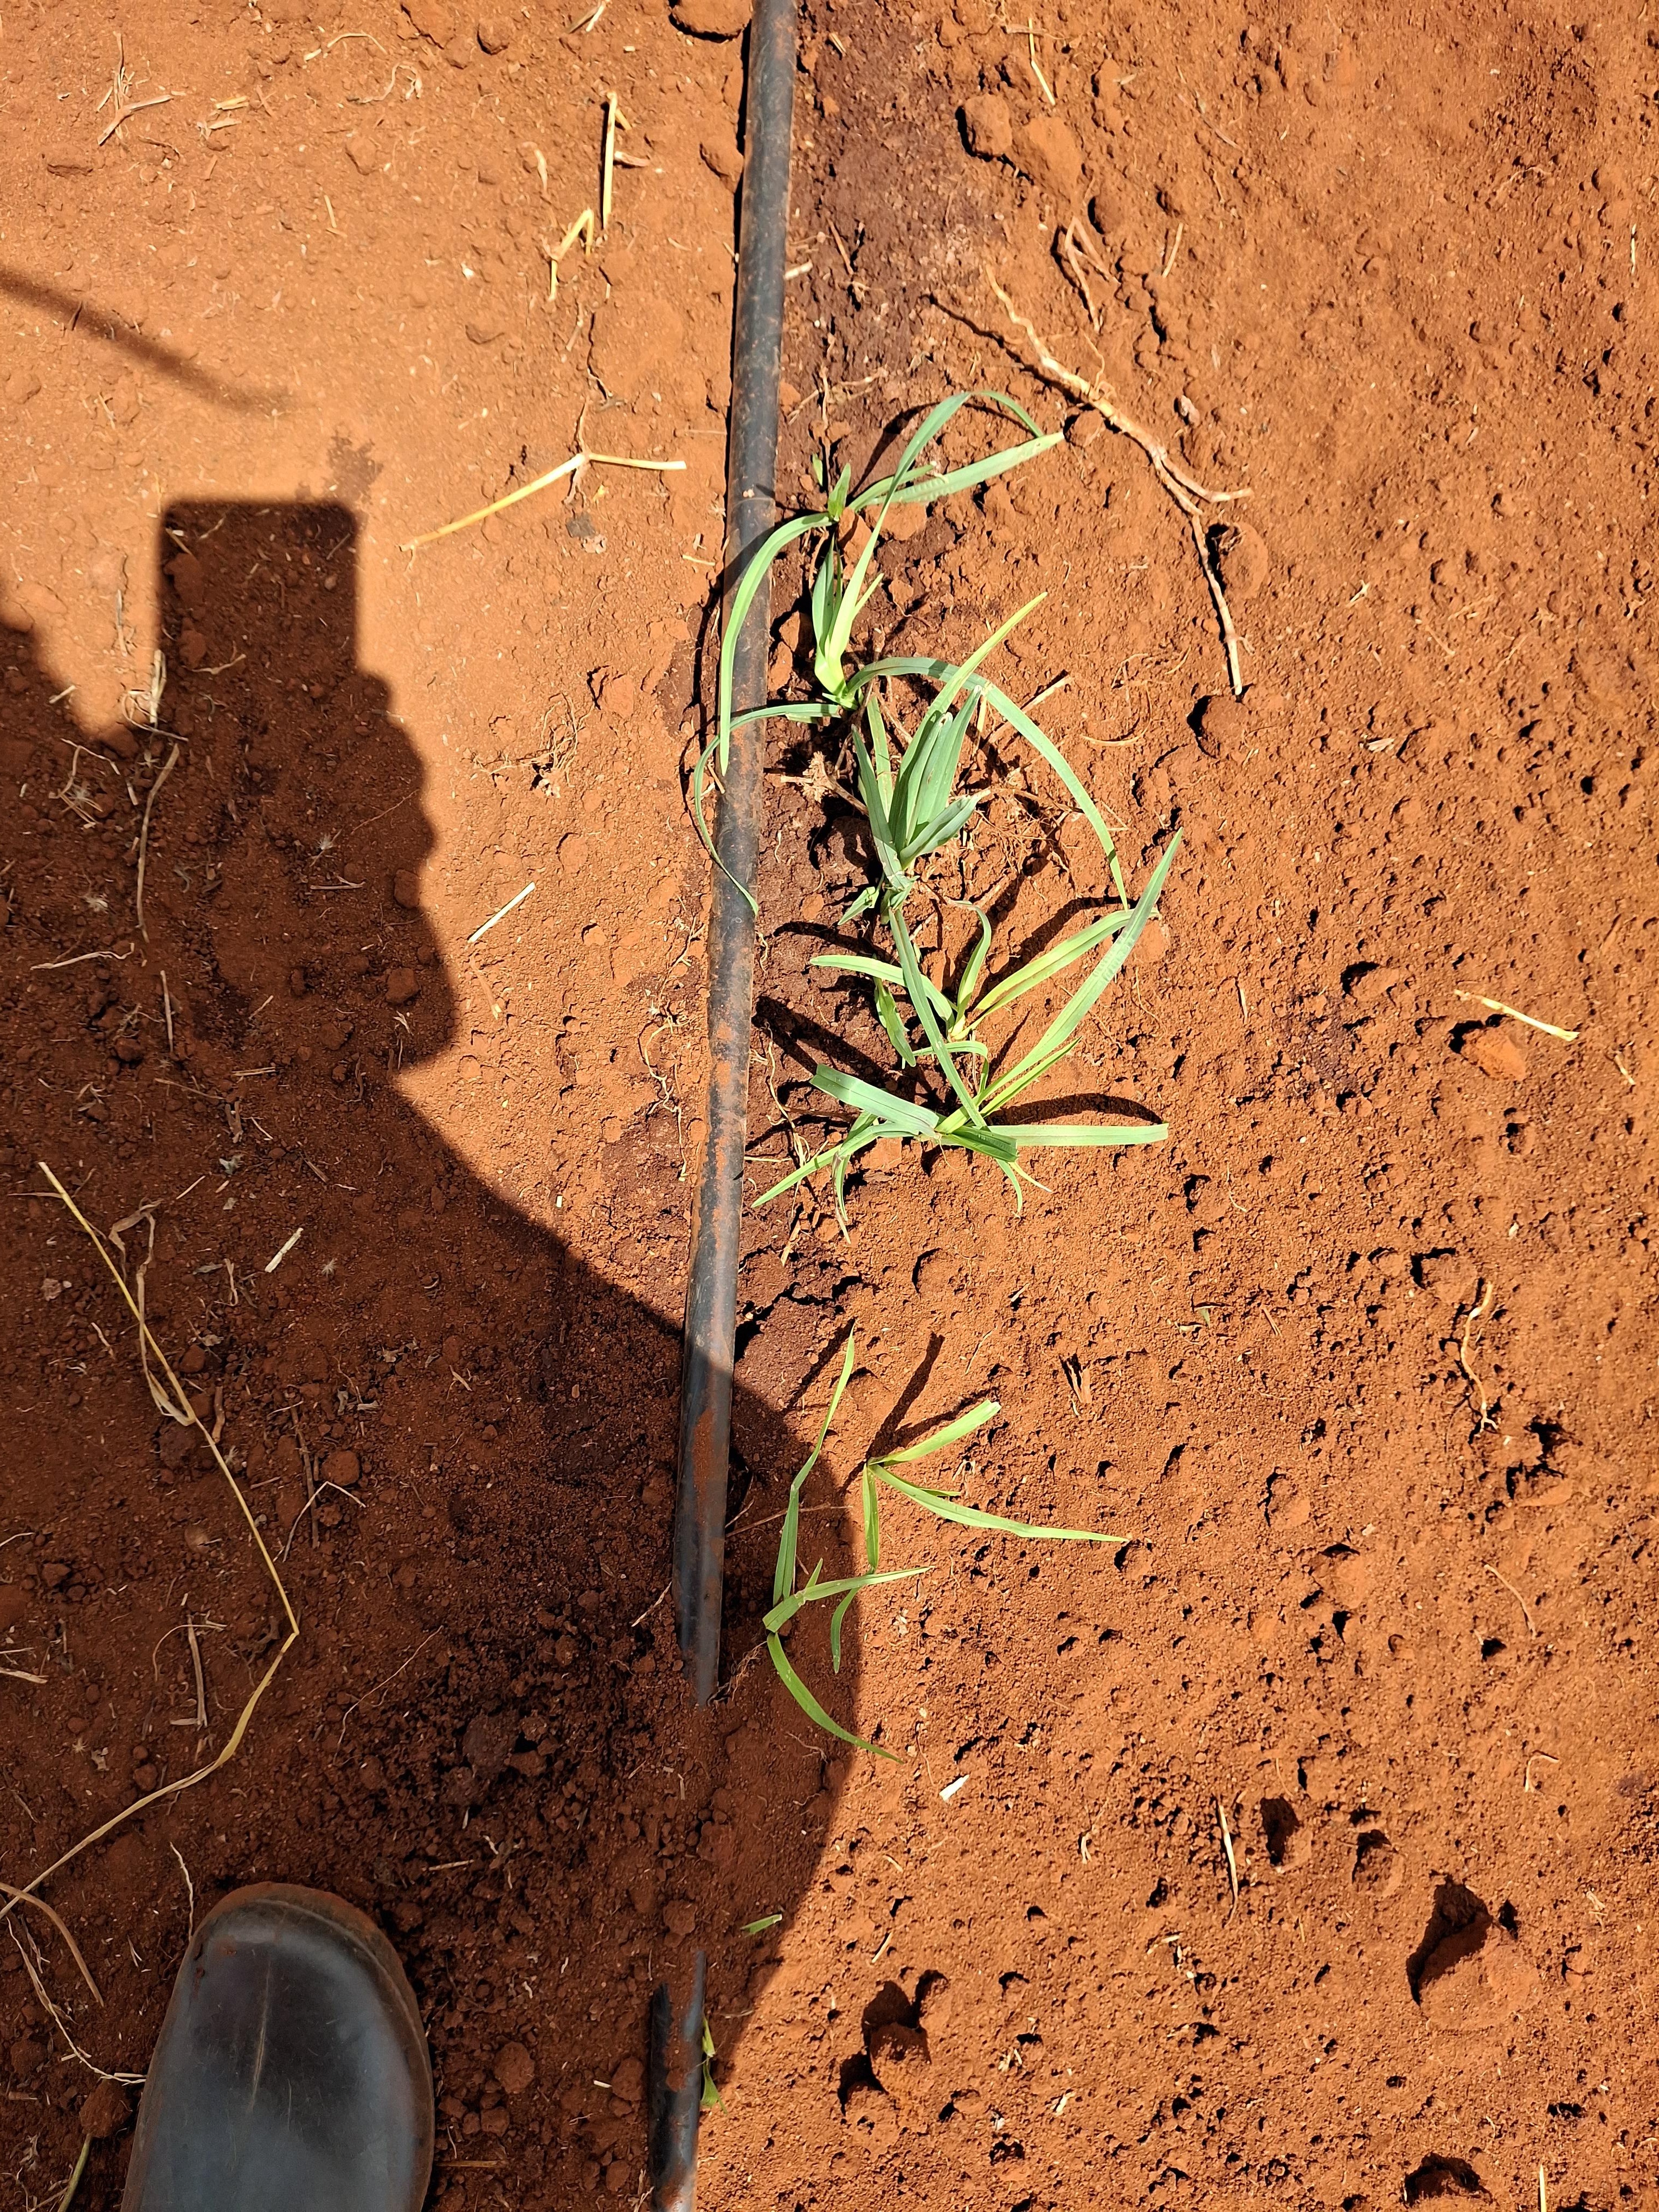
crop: finger millet
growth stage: vegetative
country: Kenya
